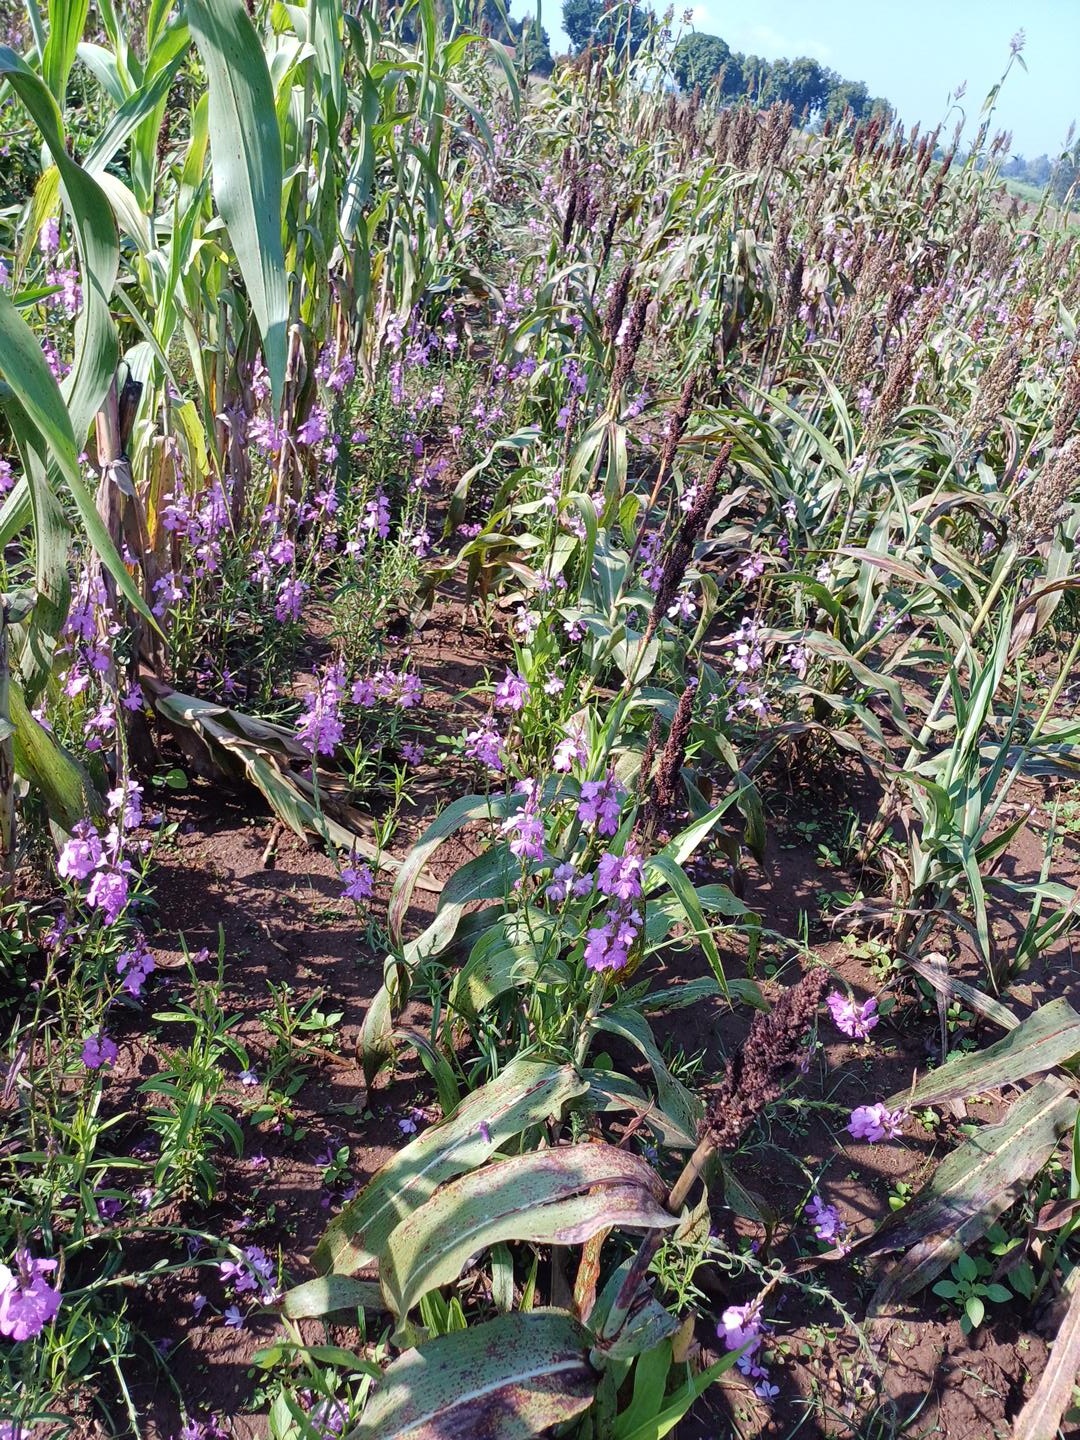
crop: sorghum
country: Kenya
